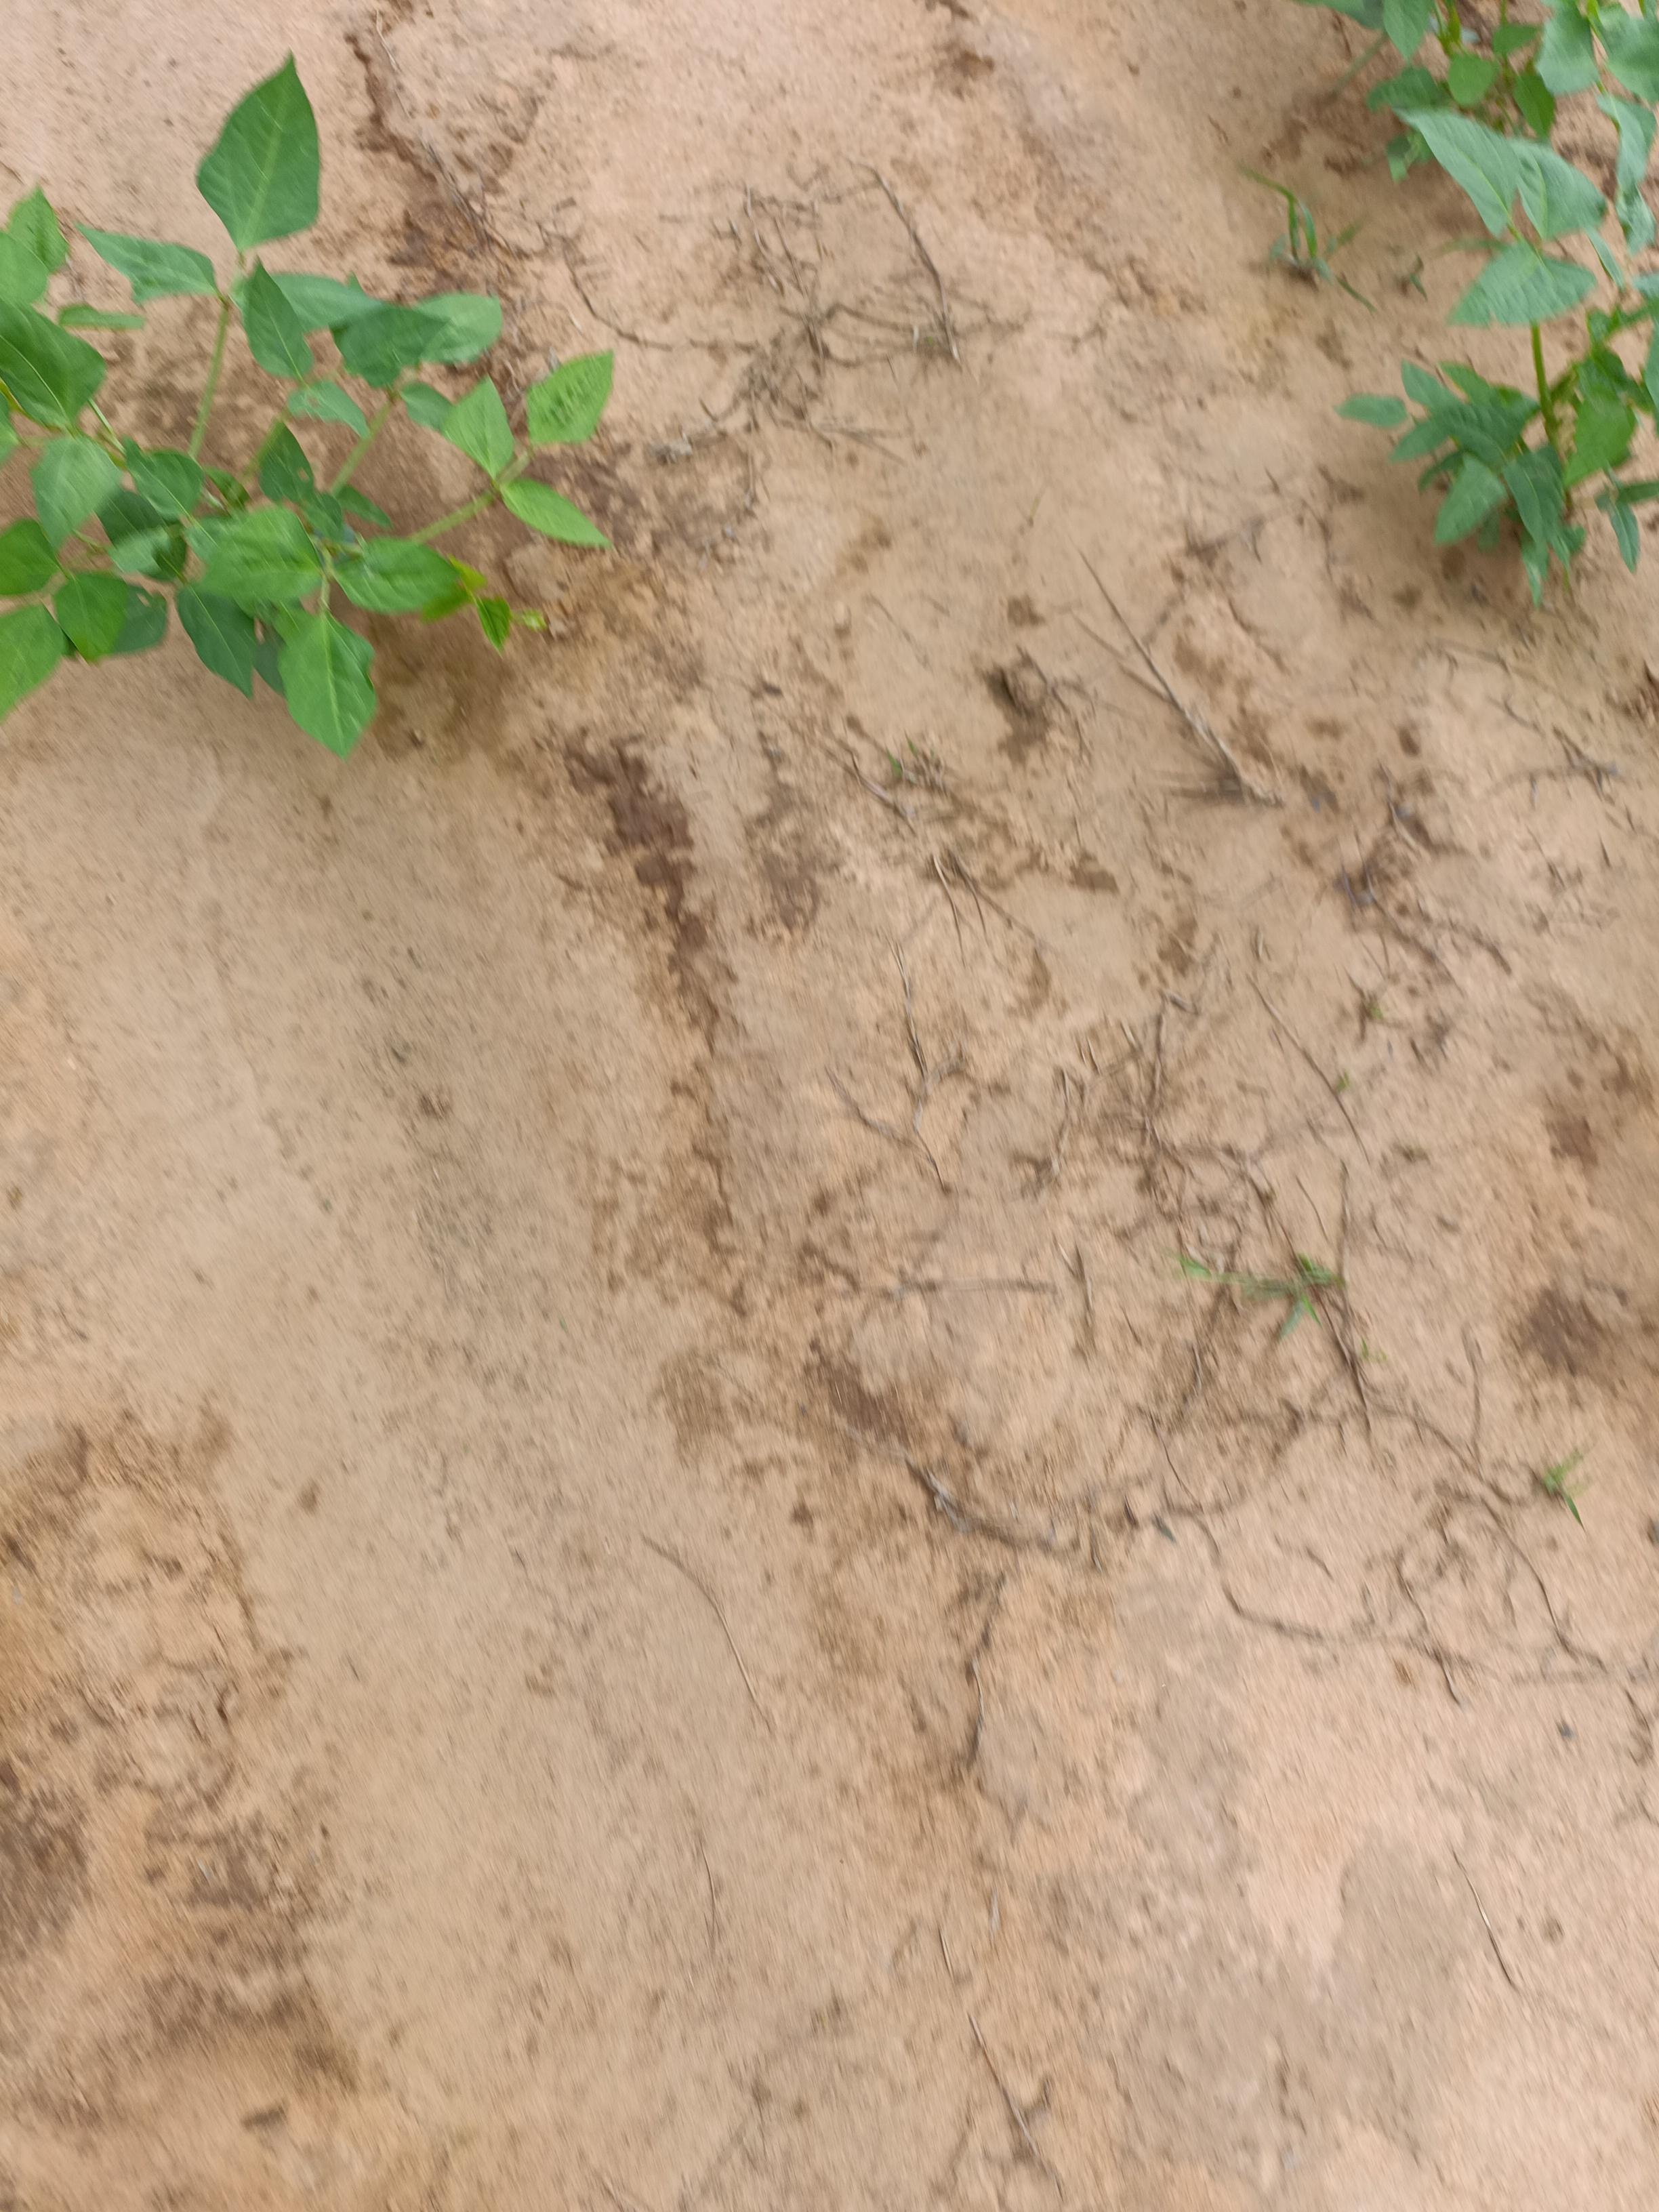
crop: cowpea
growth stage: emergence
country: Nigeria
